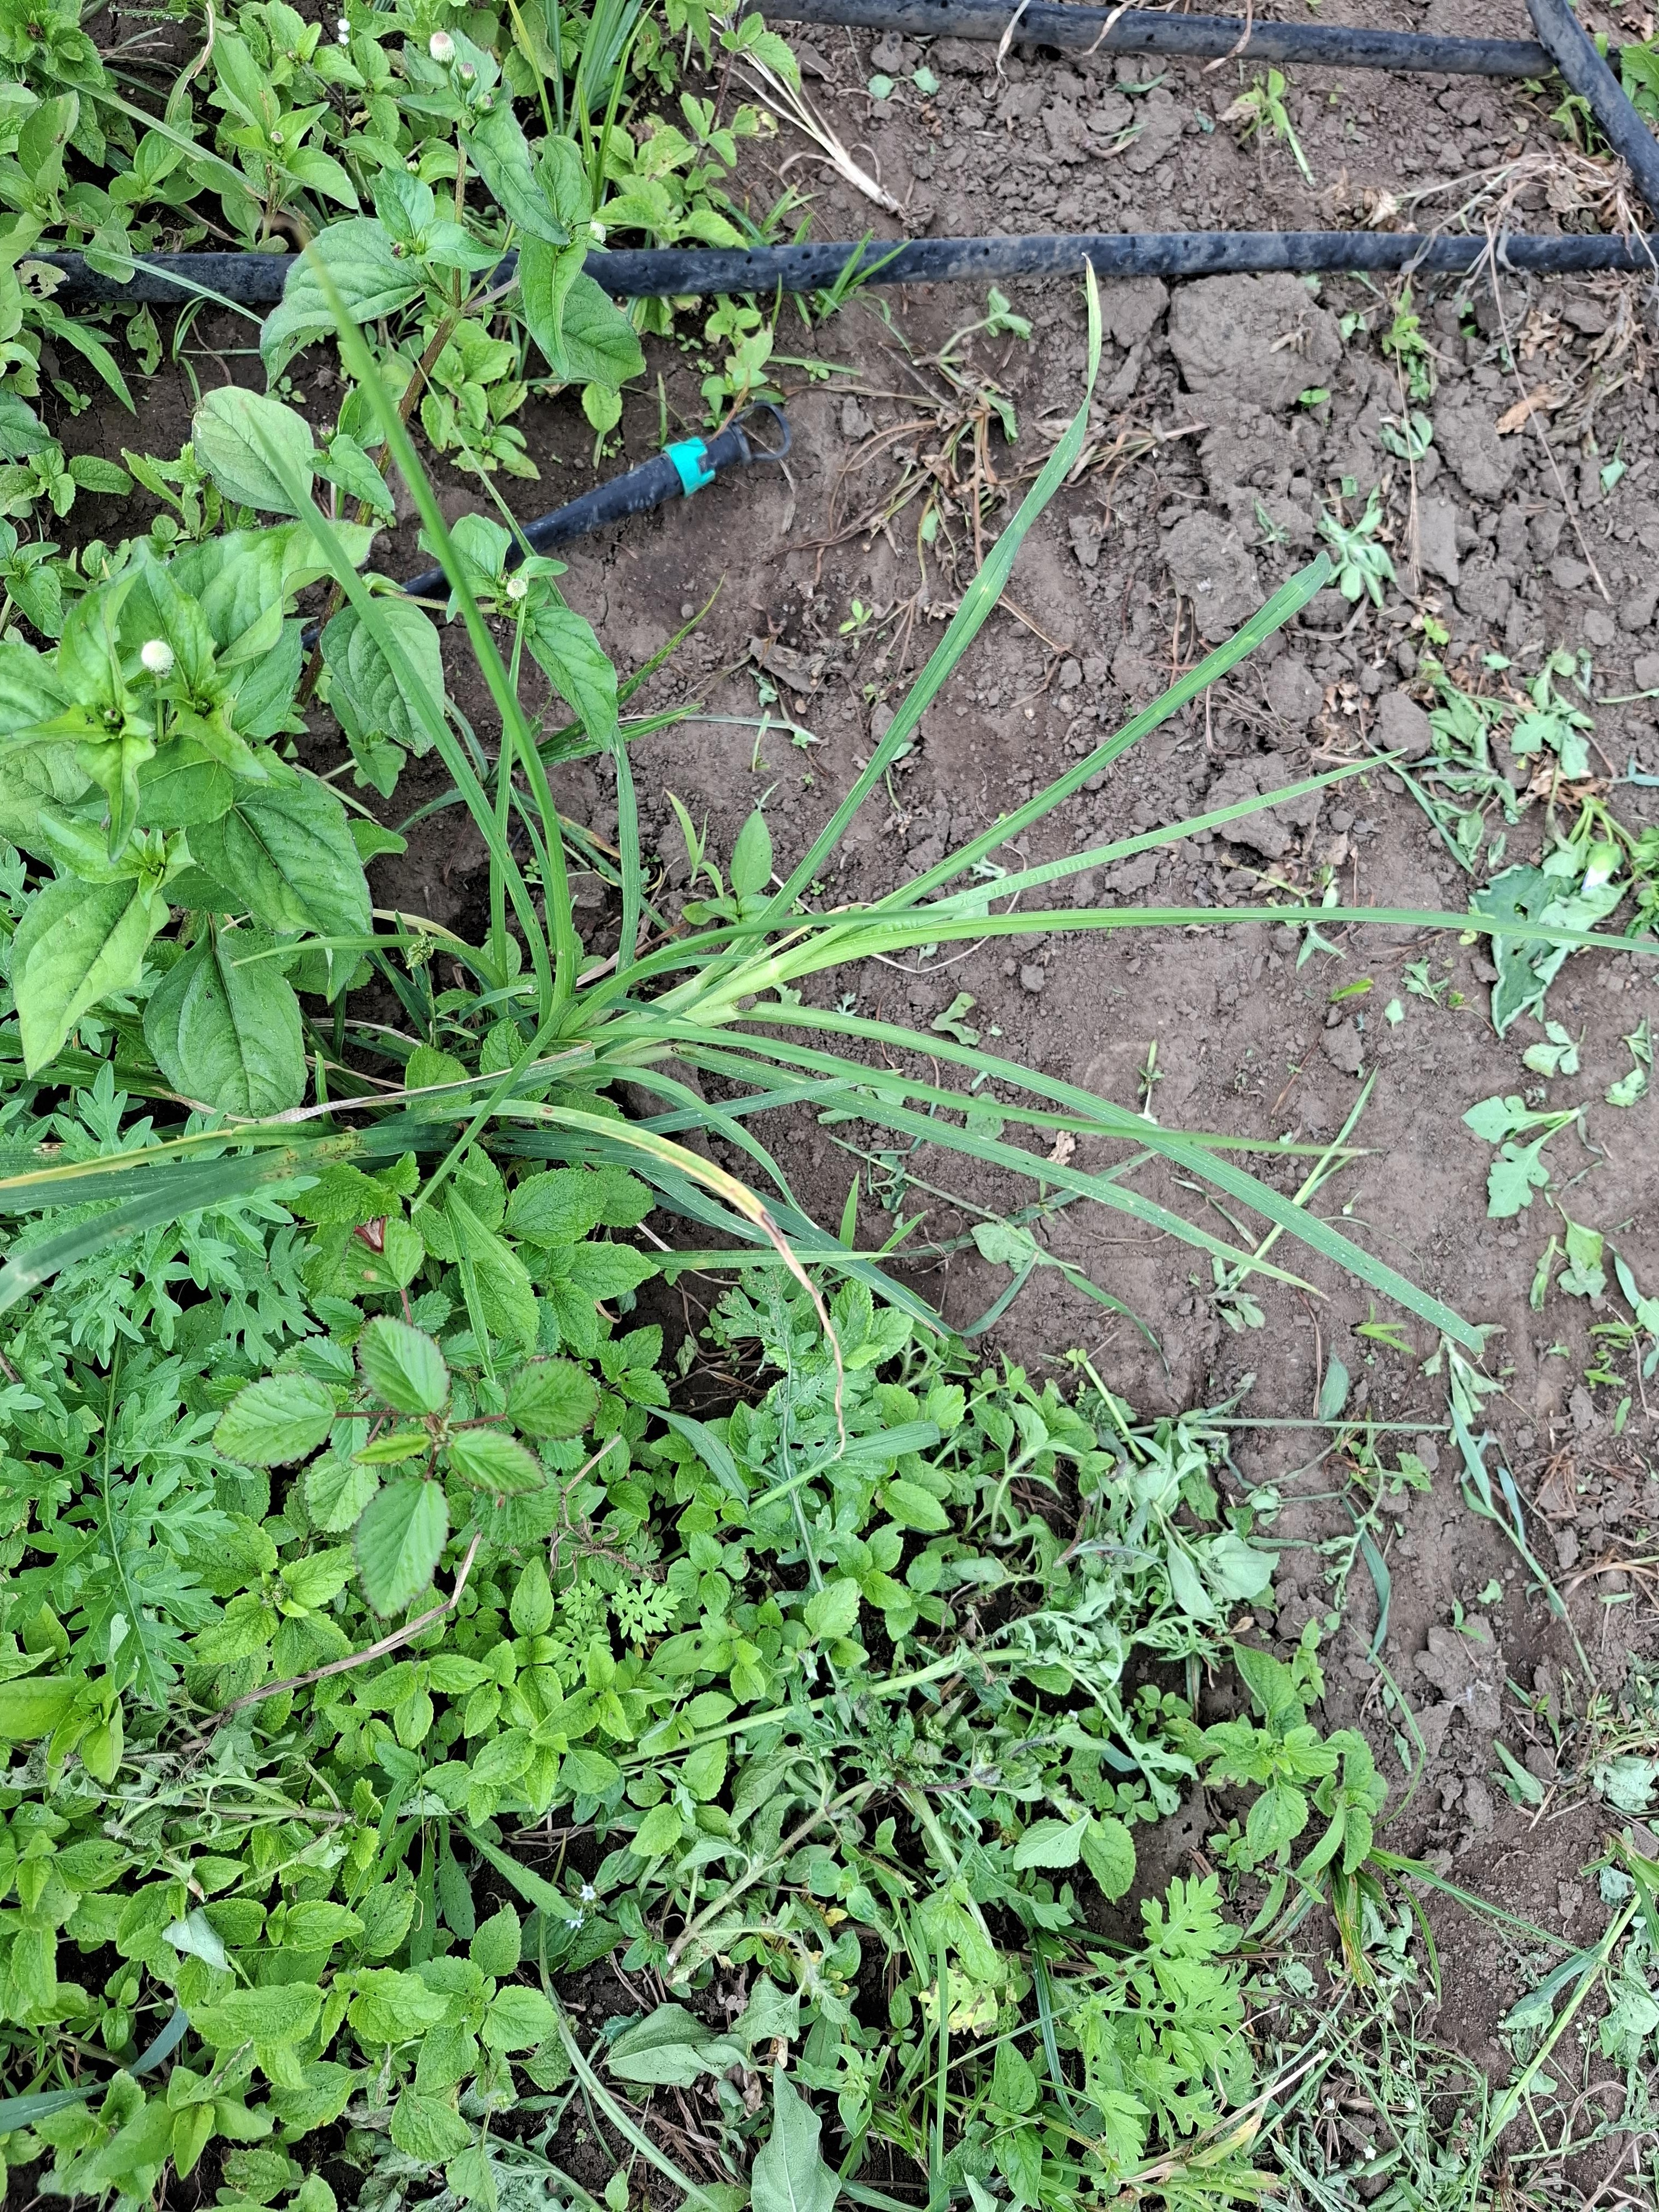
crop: sweet potato
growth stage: vegetative
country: Tanzania
